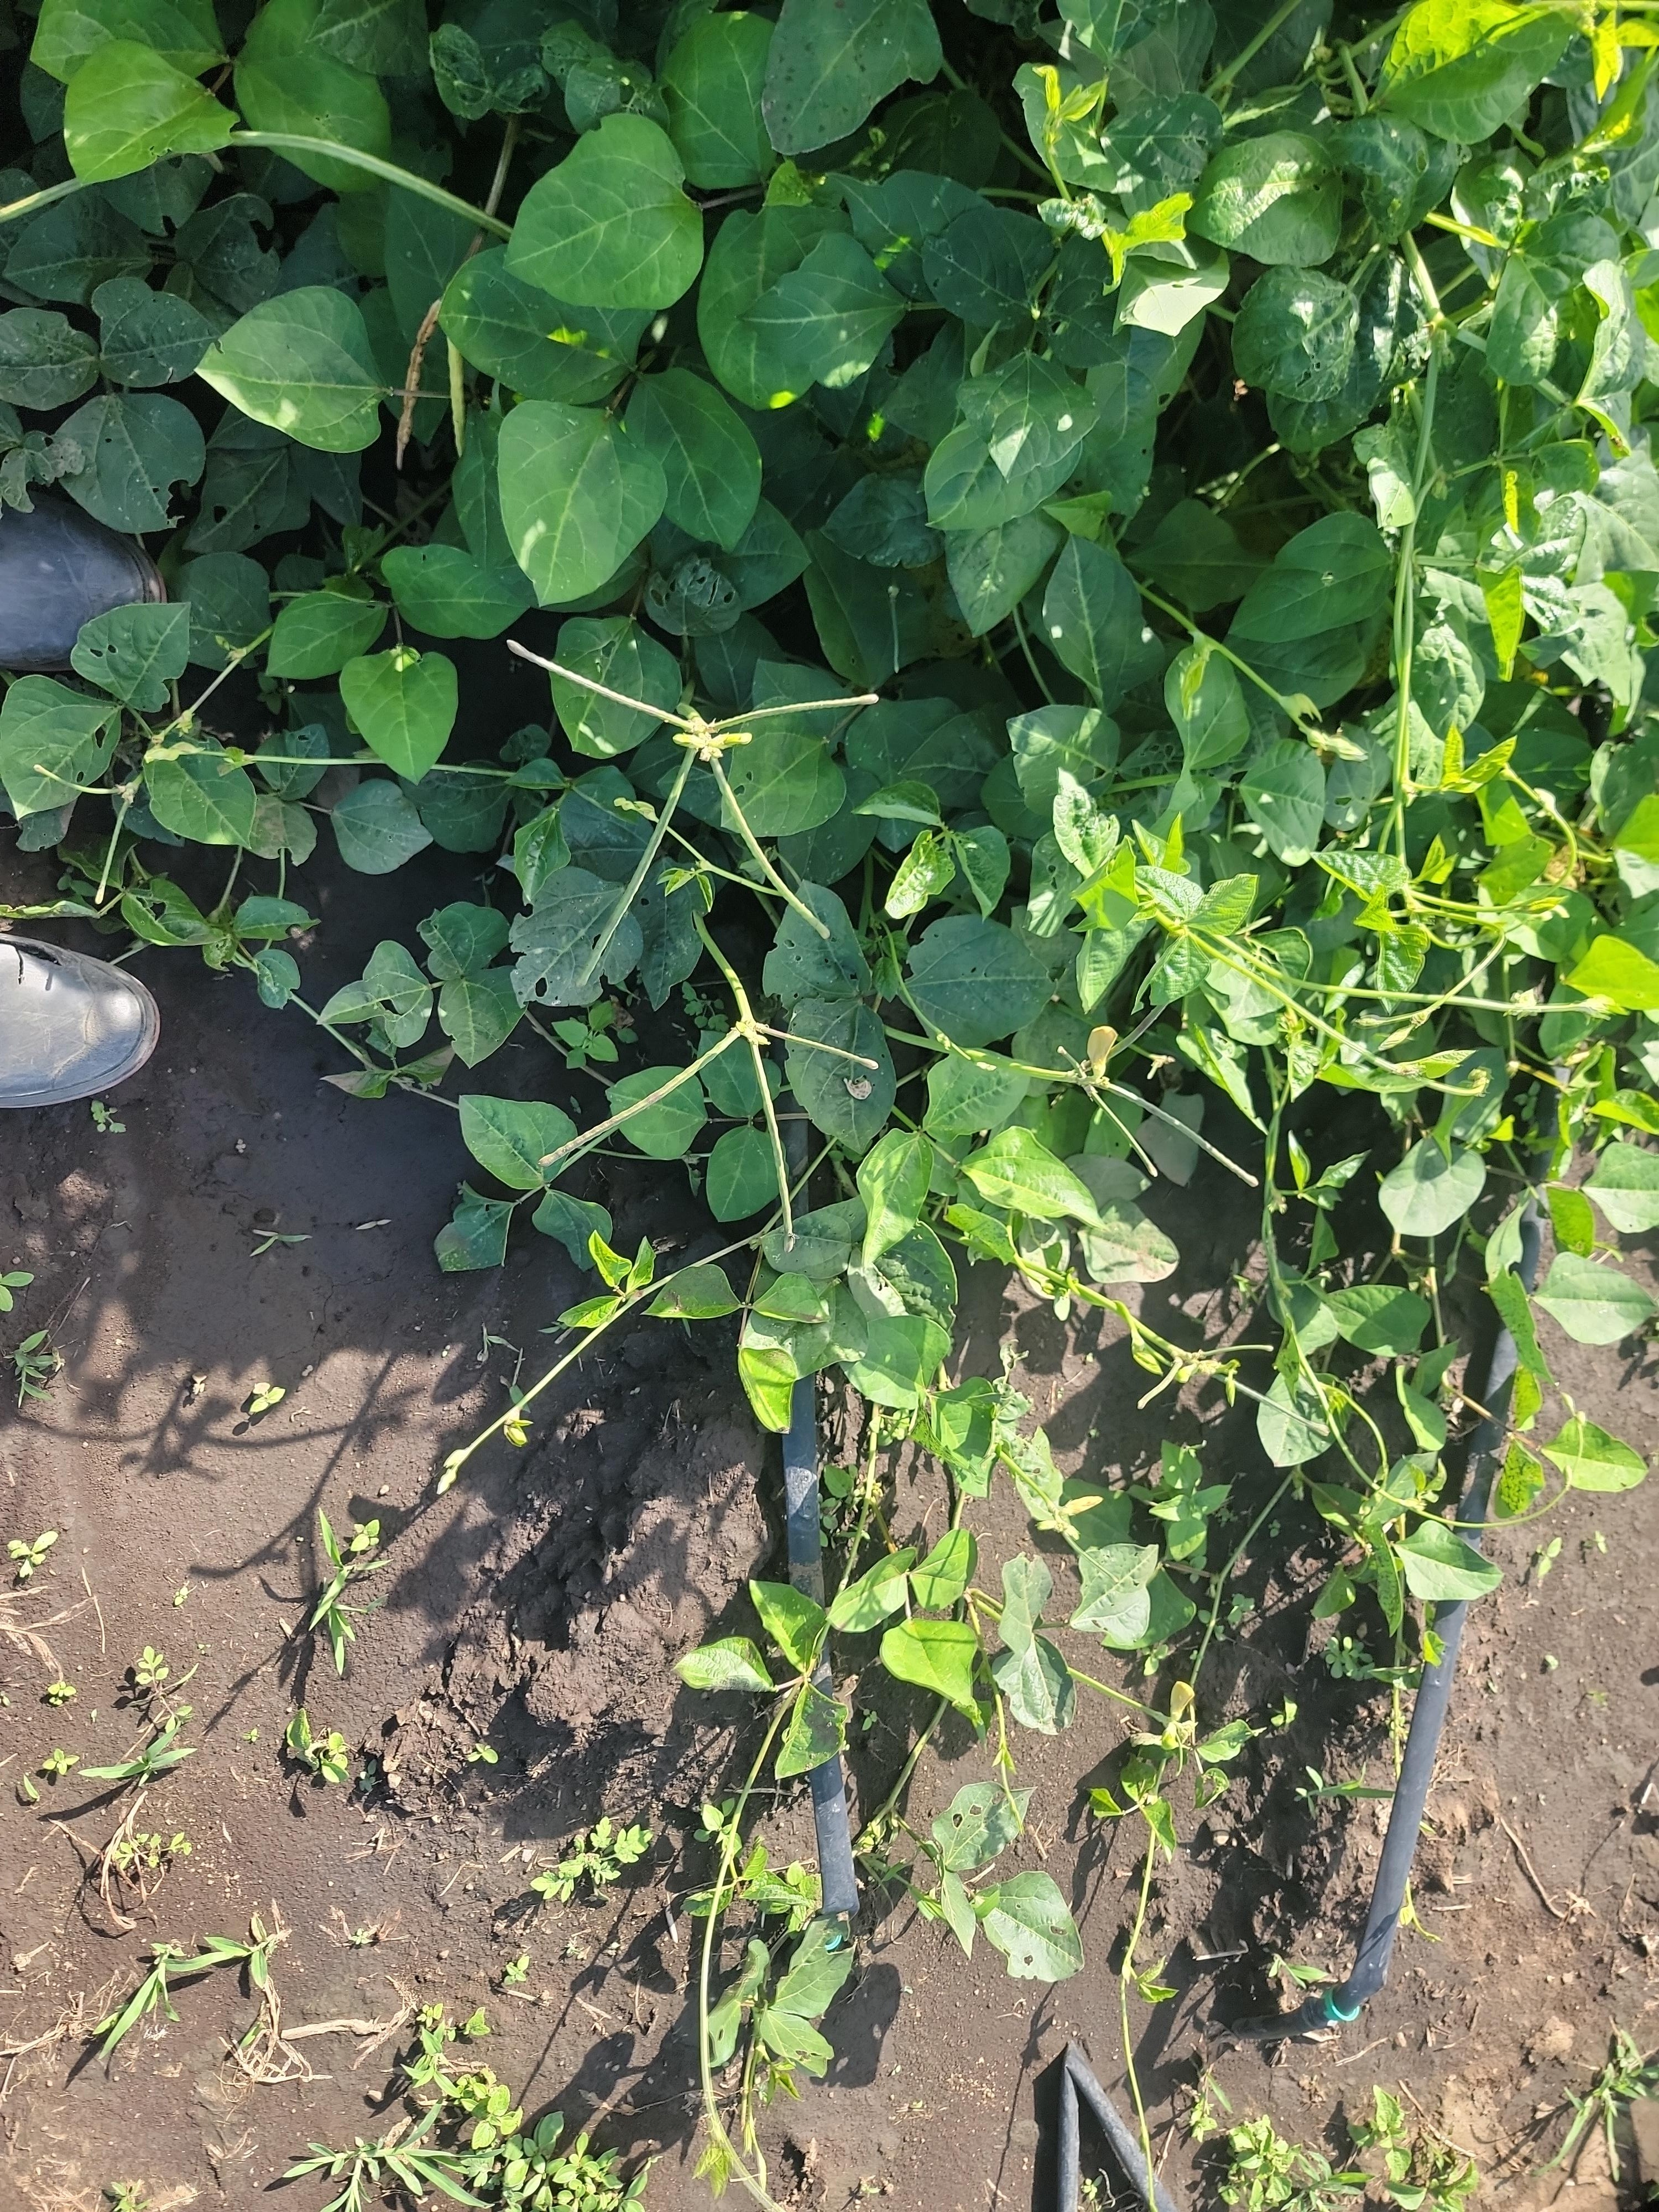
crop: cowpea
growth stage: development pod
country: Tanzania
